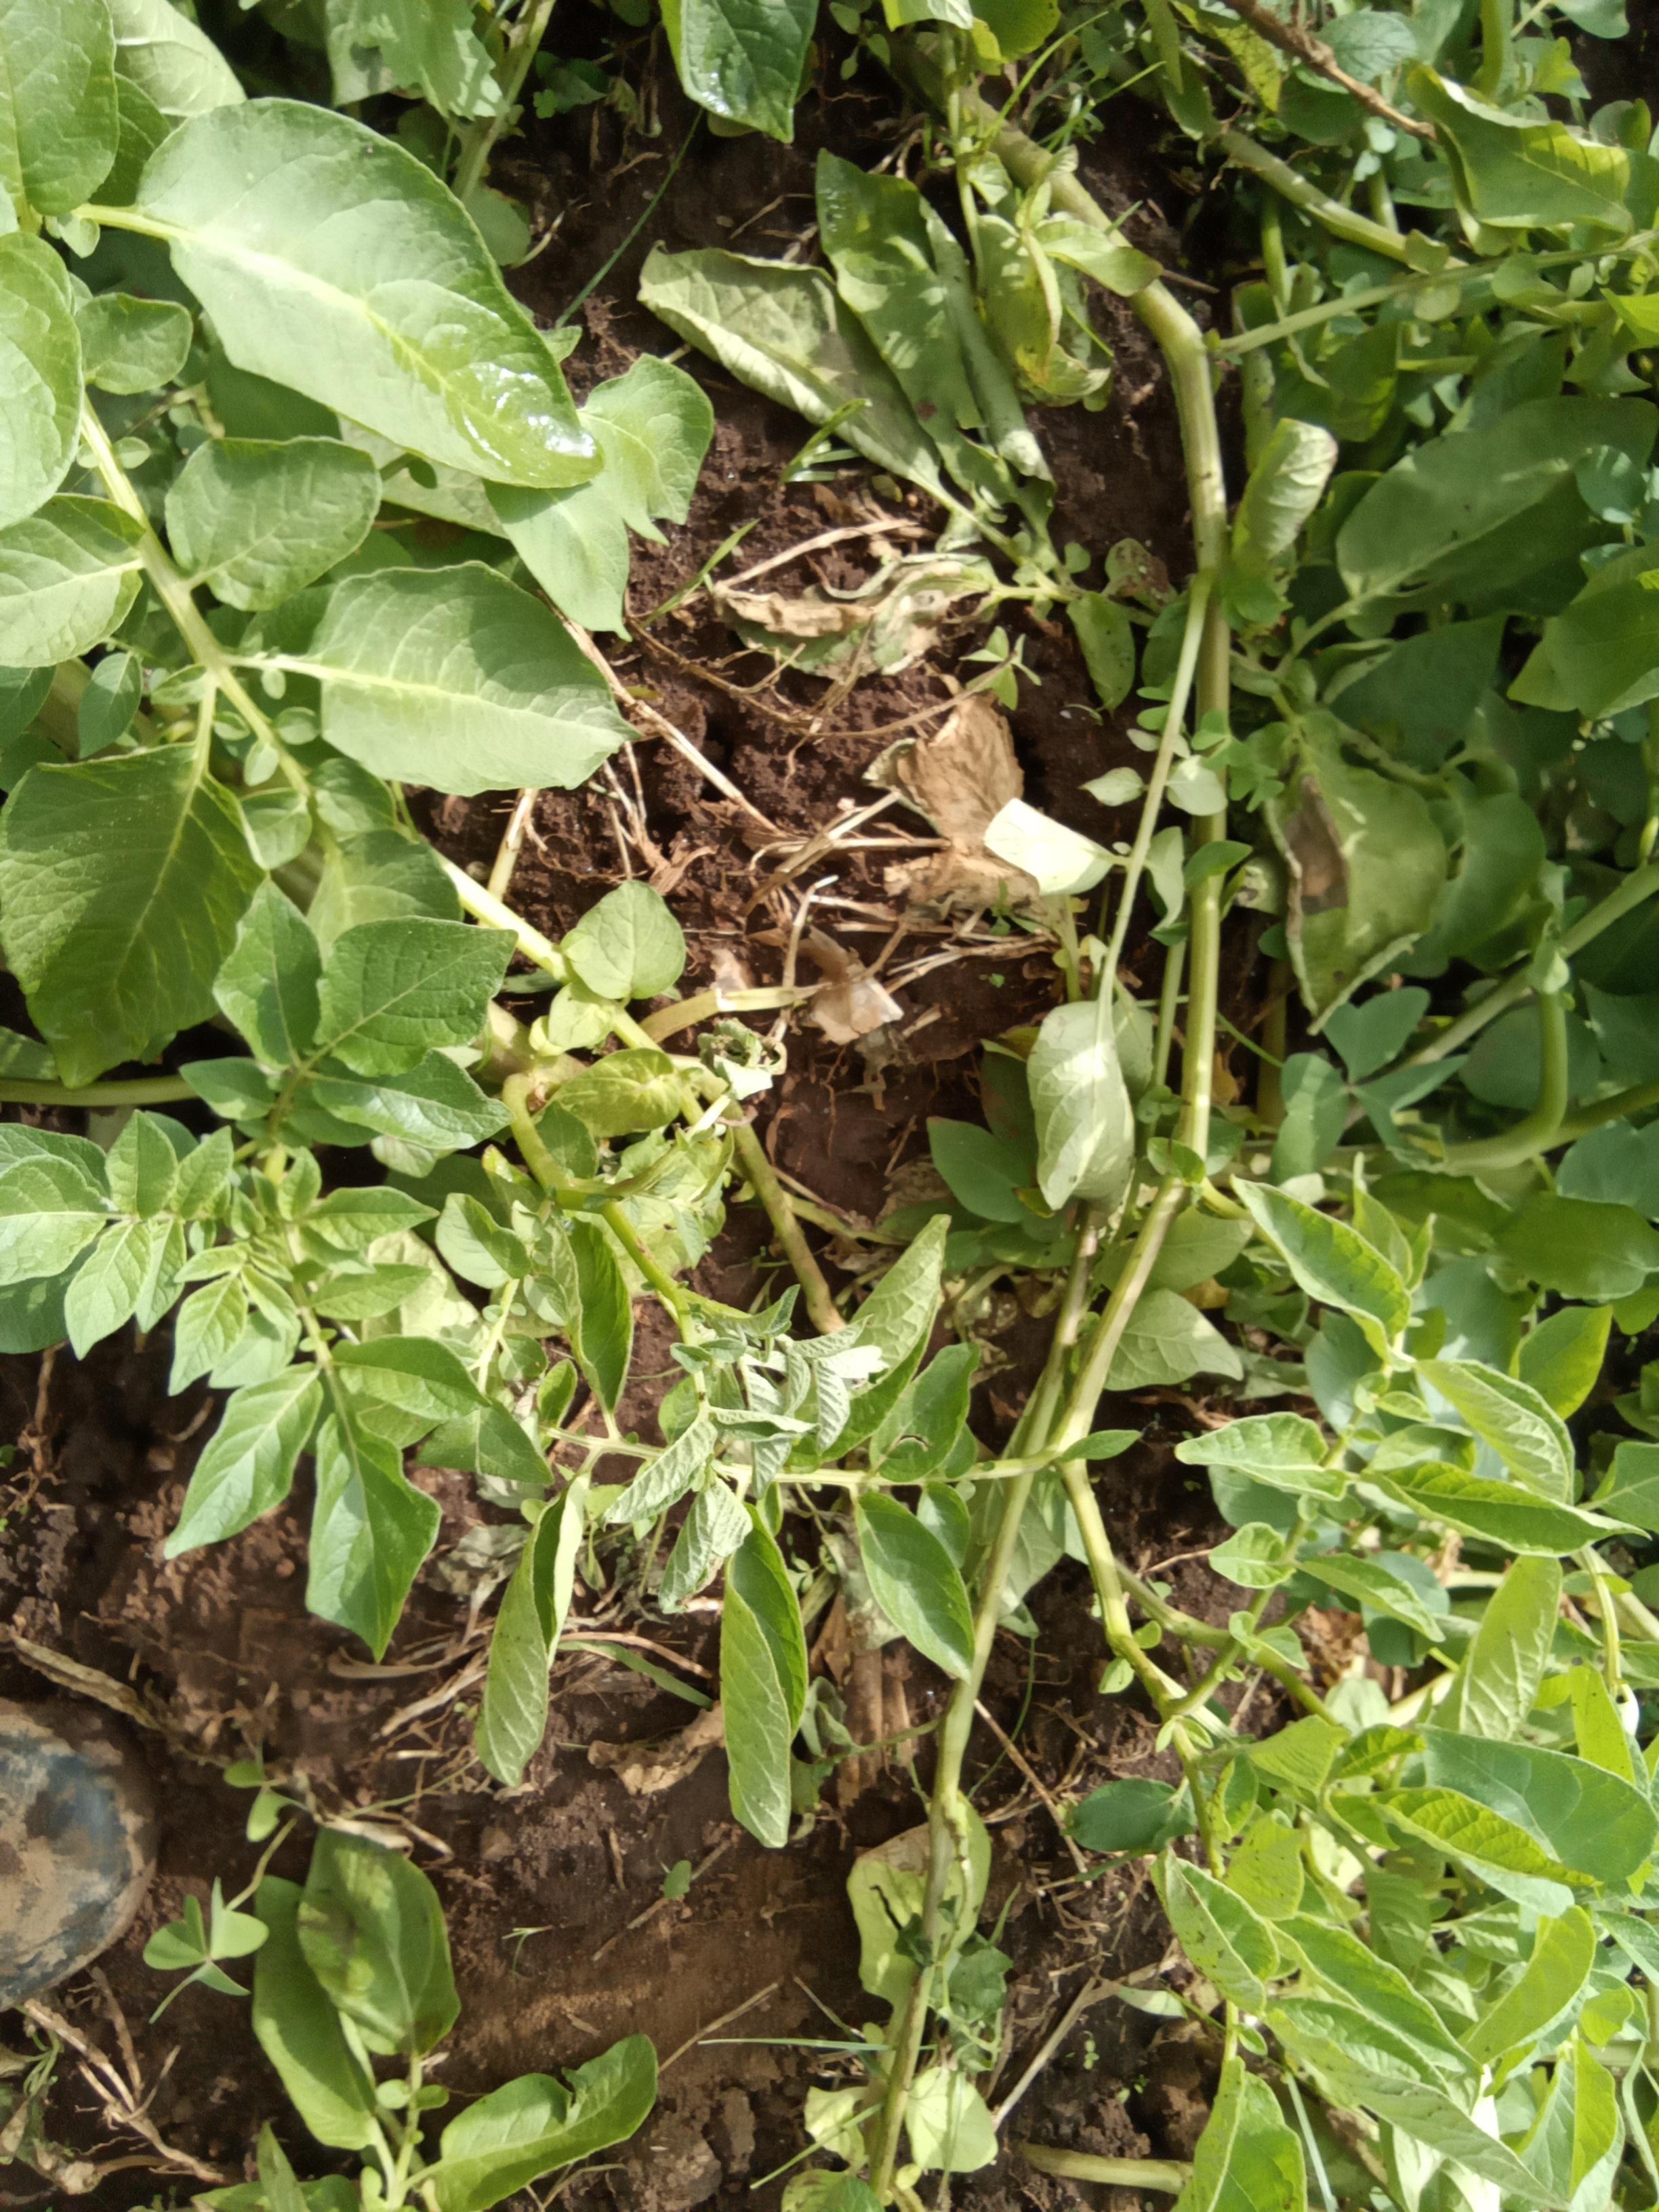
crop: potato
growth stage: flowering
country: Kenya
